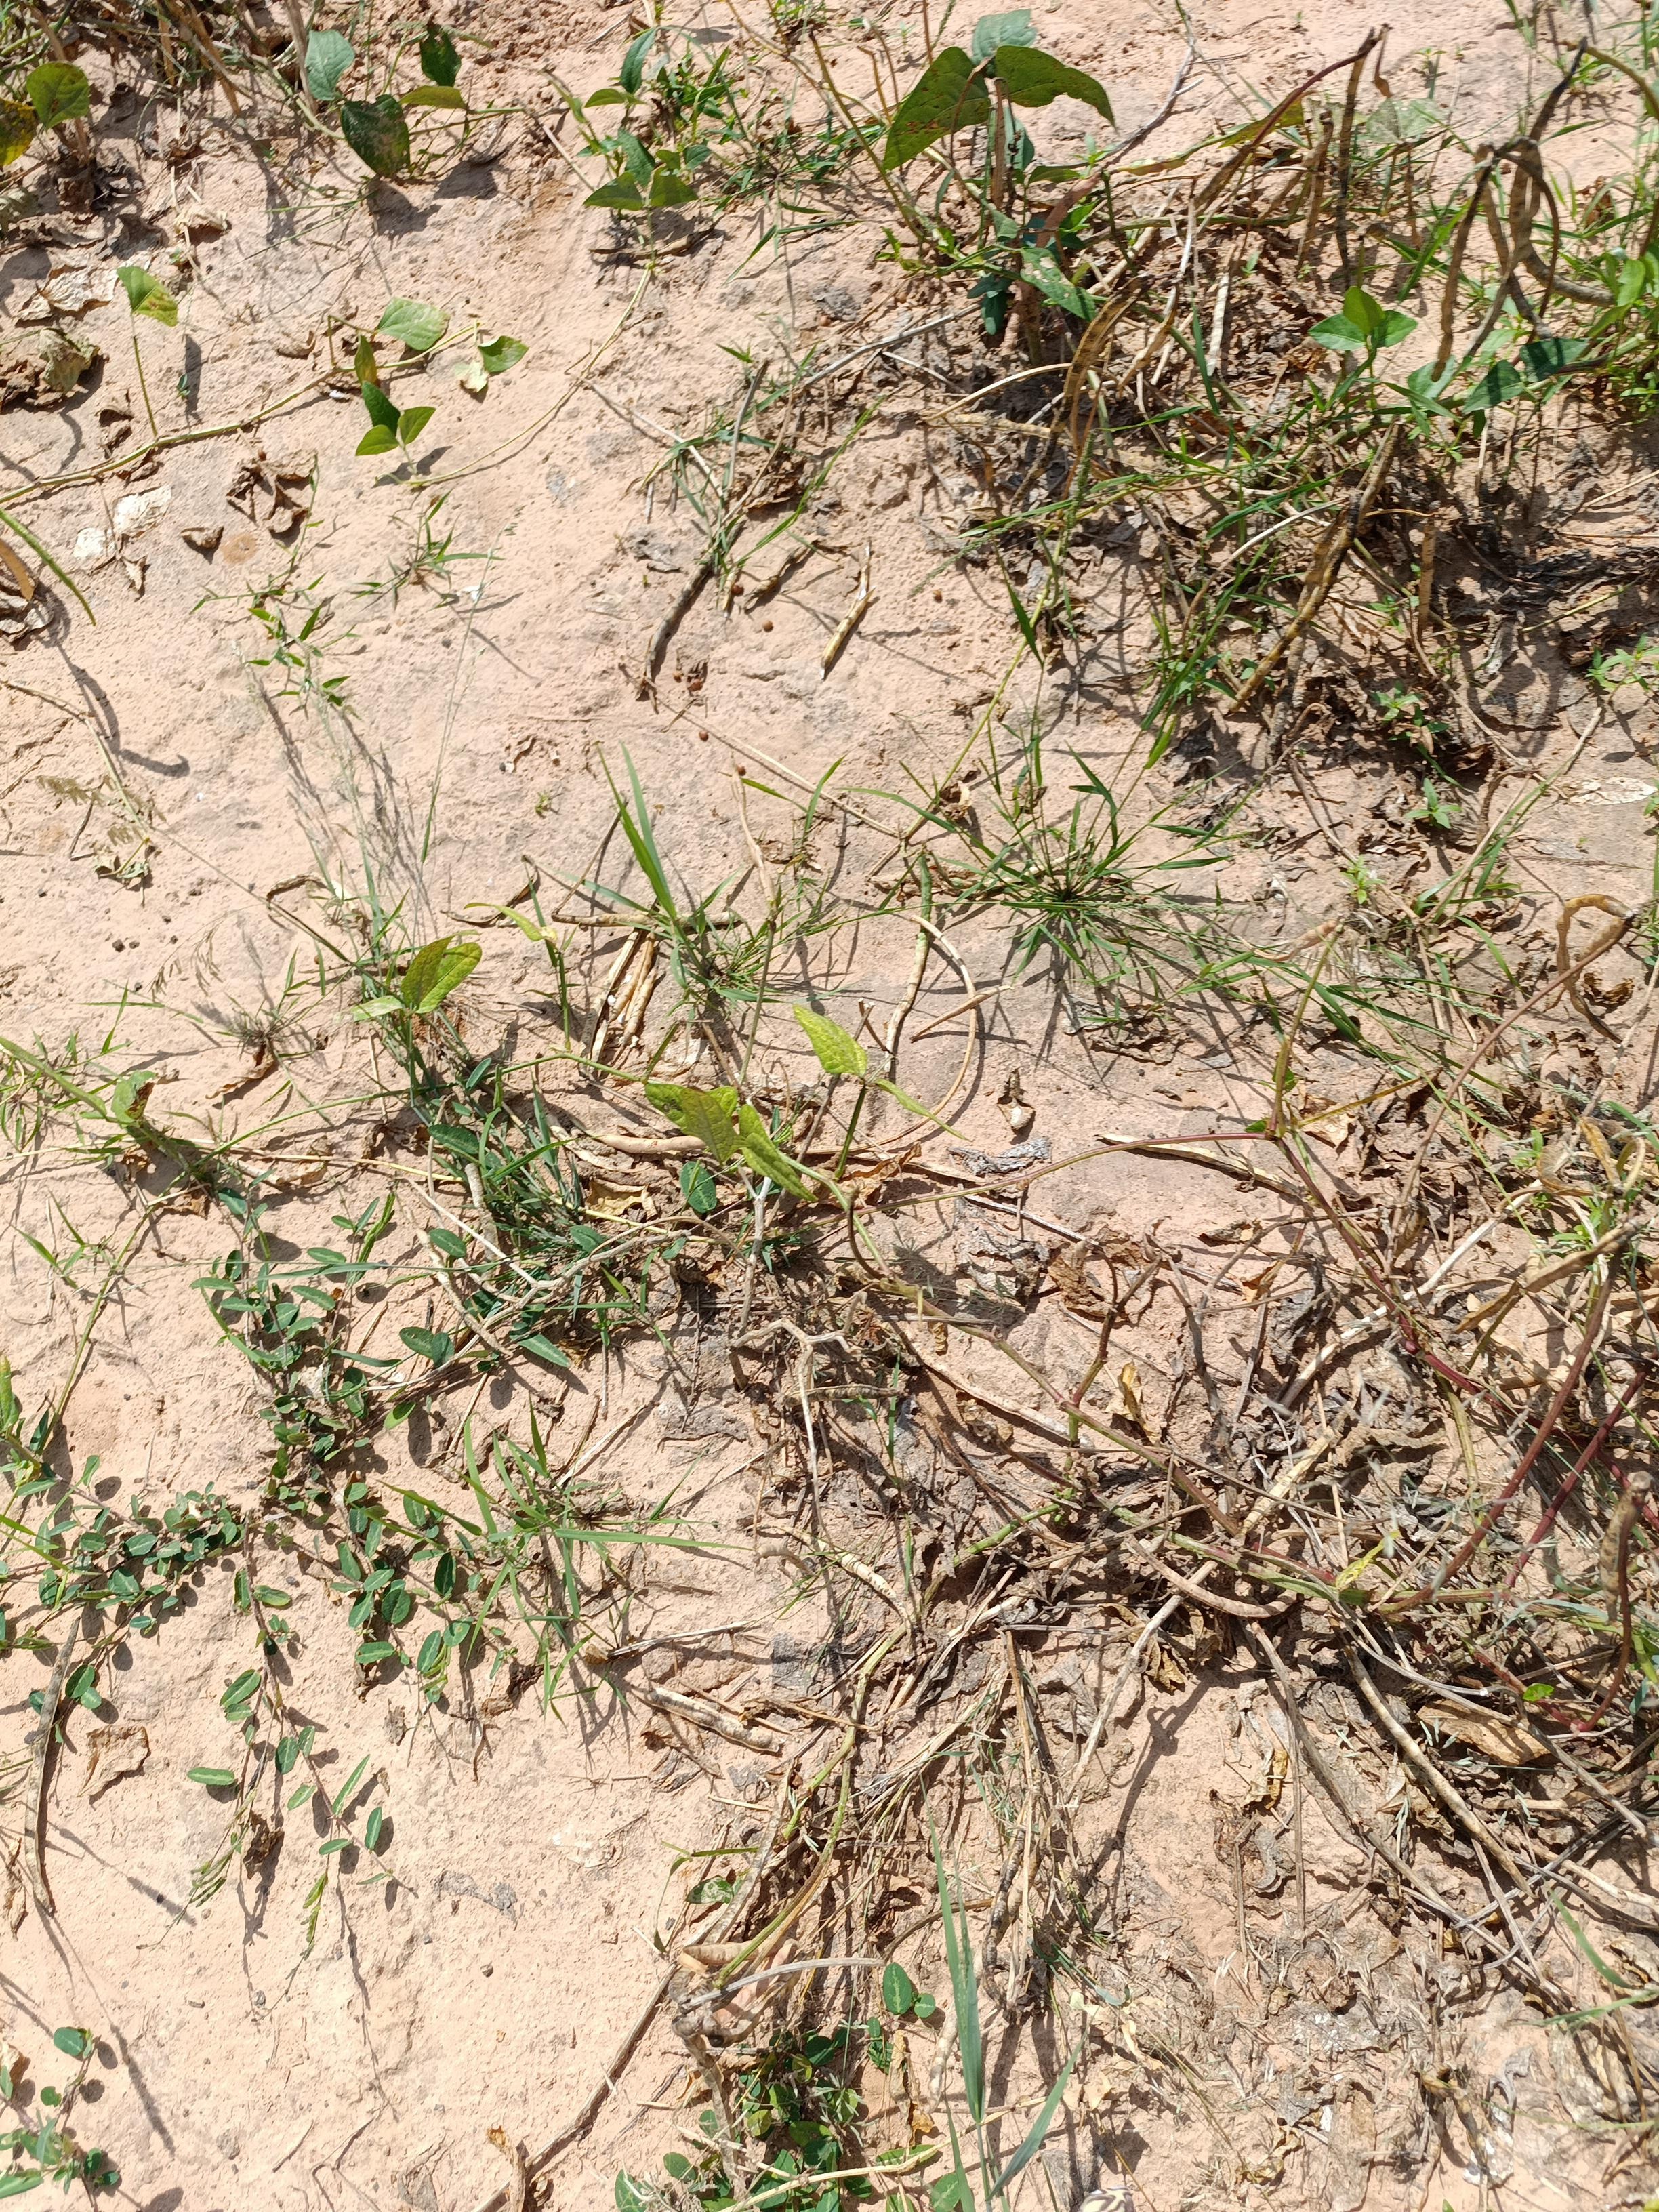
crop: cowpea
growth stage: maturity
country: Nigeria
